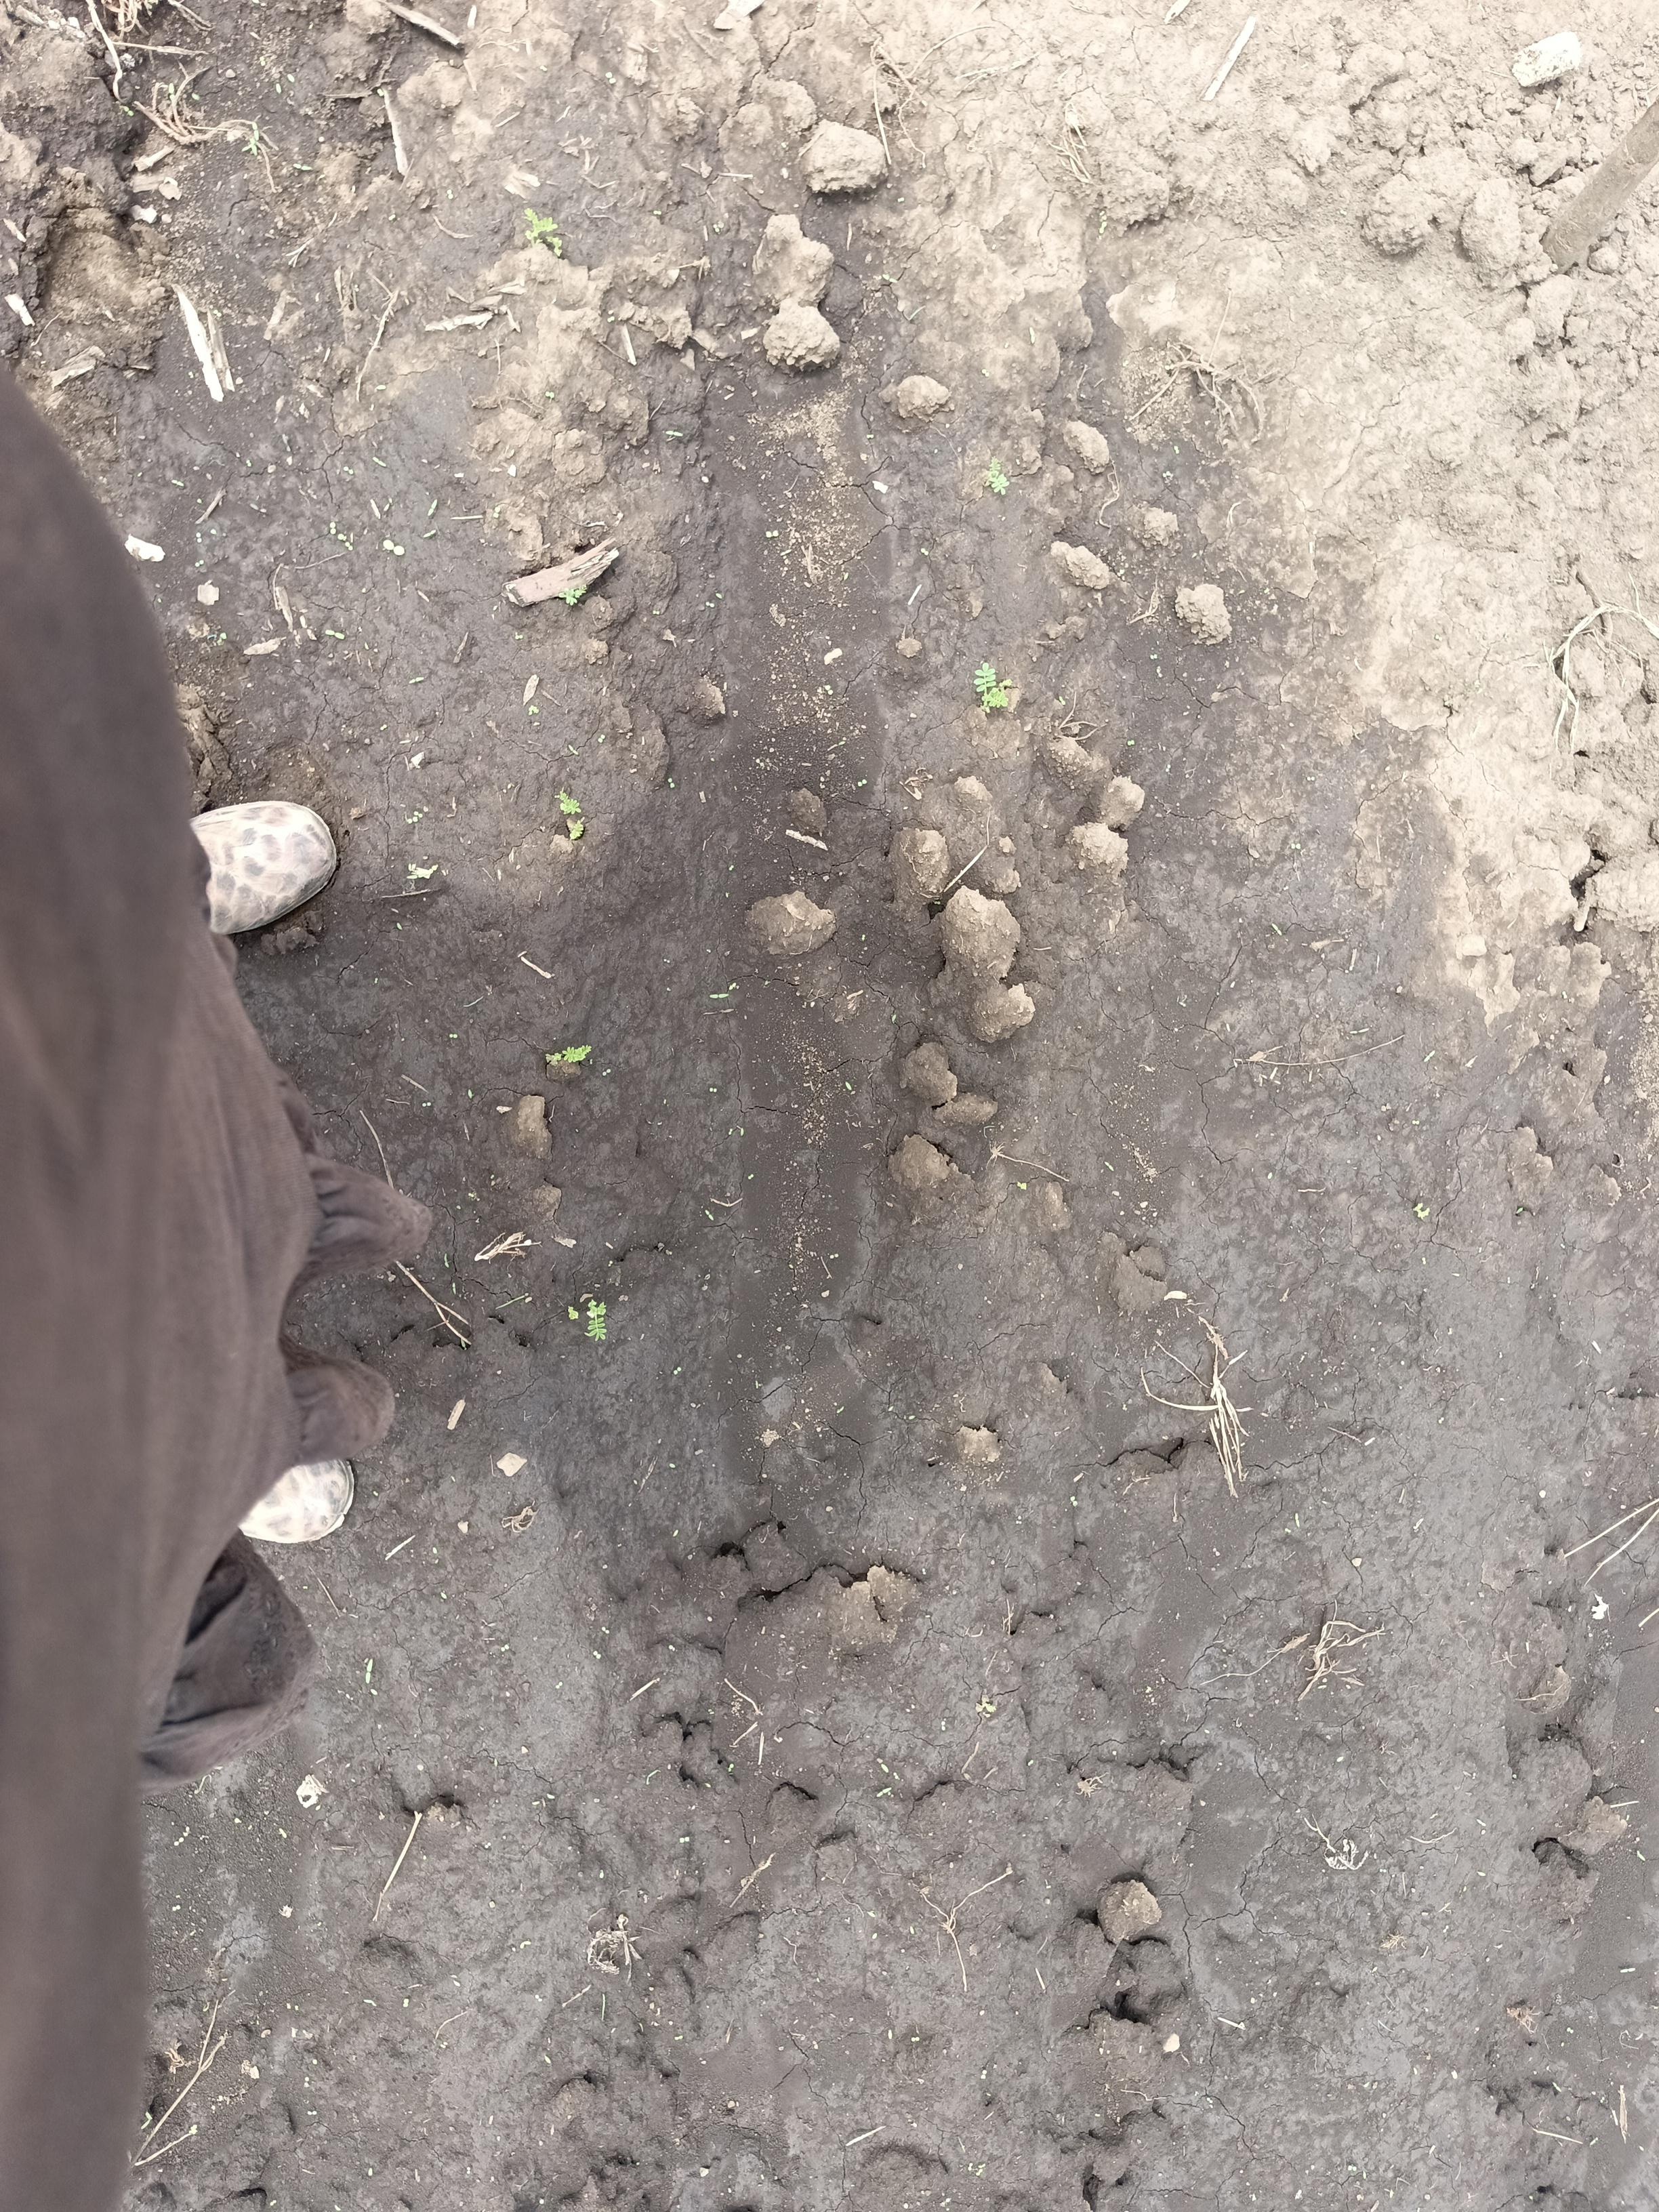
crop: chickpea
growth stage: emergence
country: Tanzania
